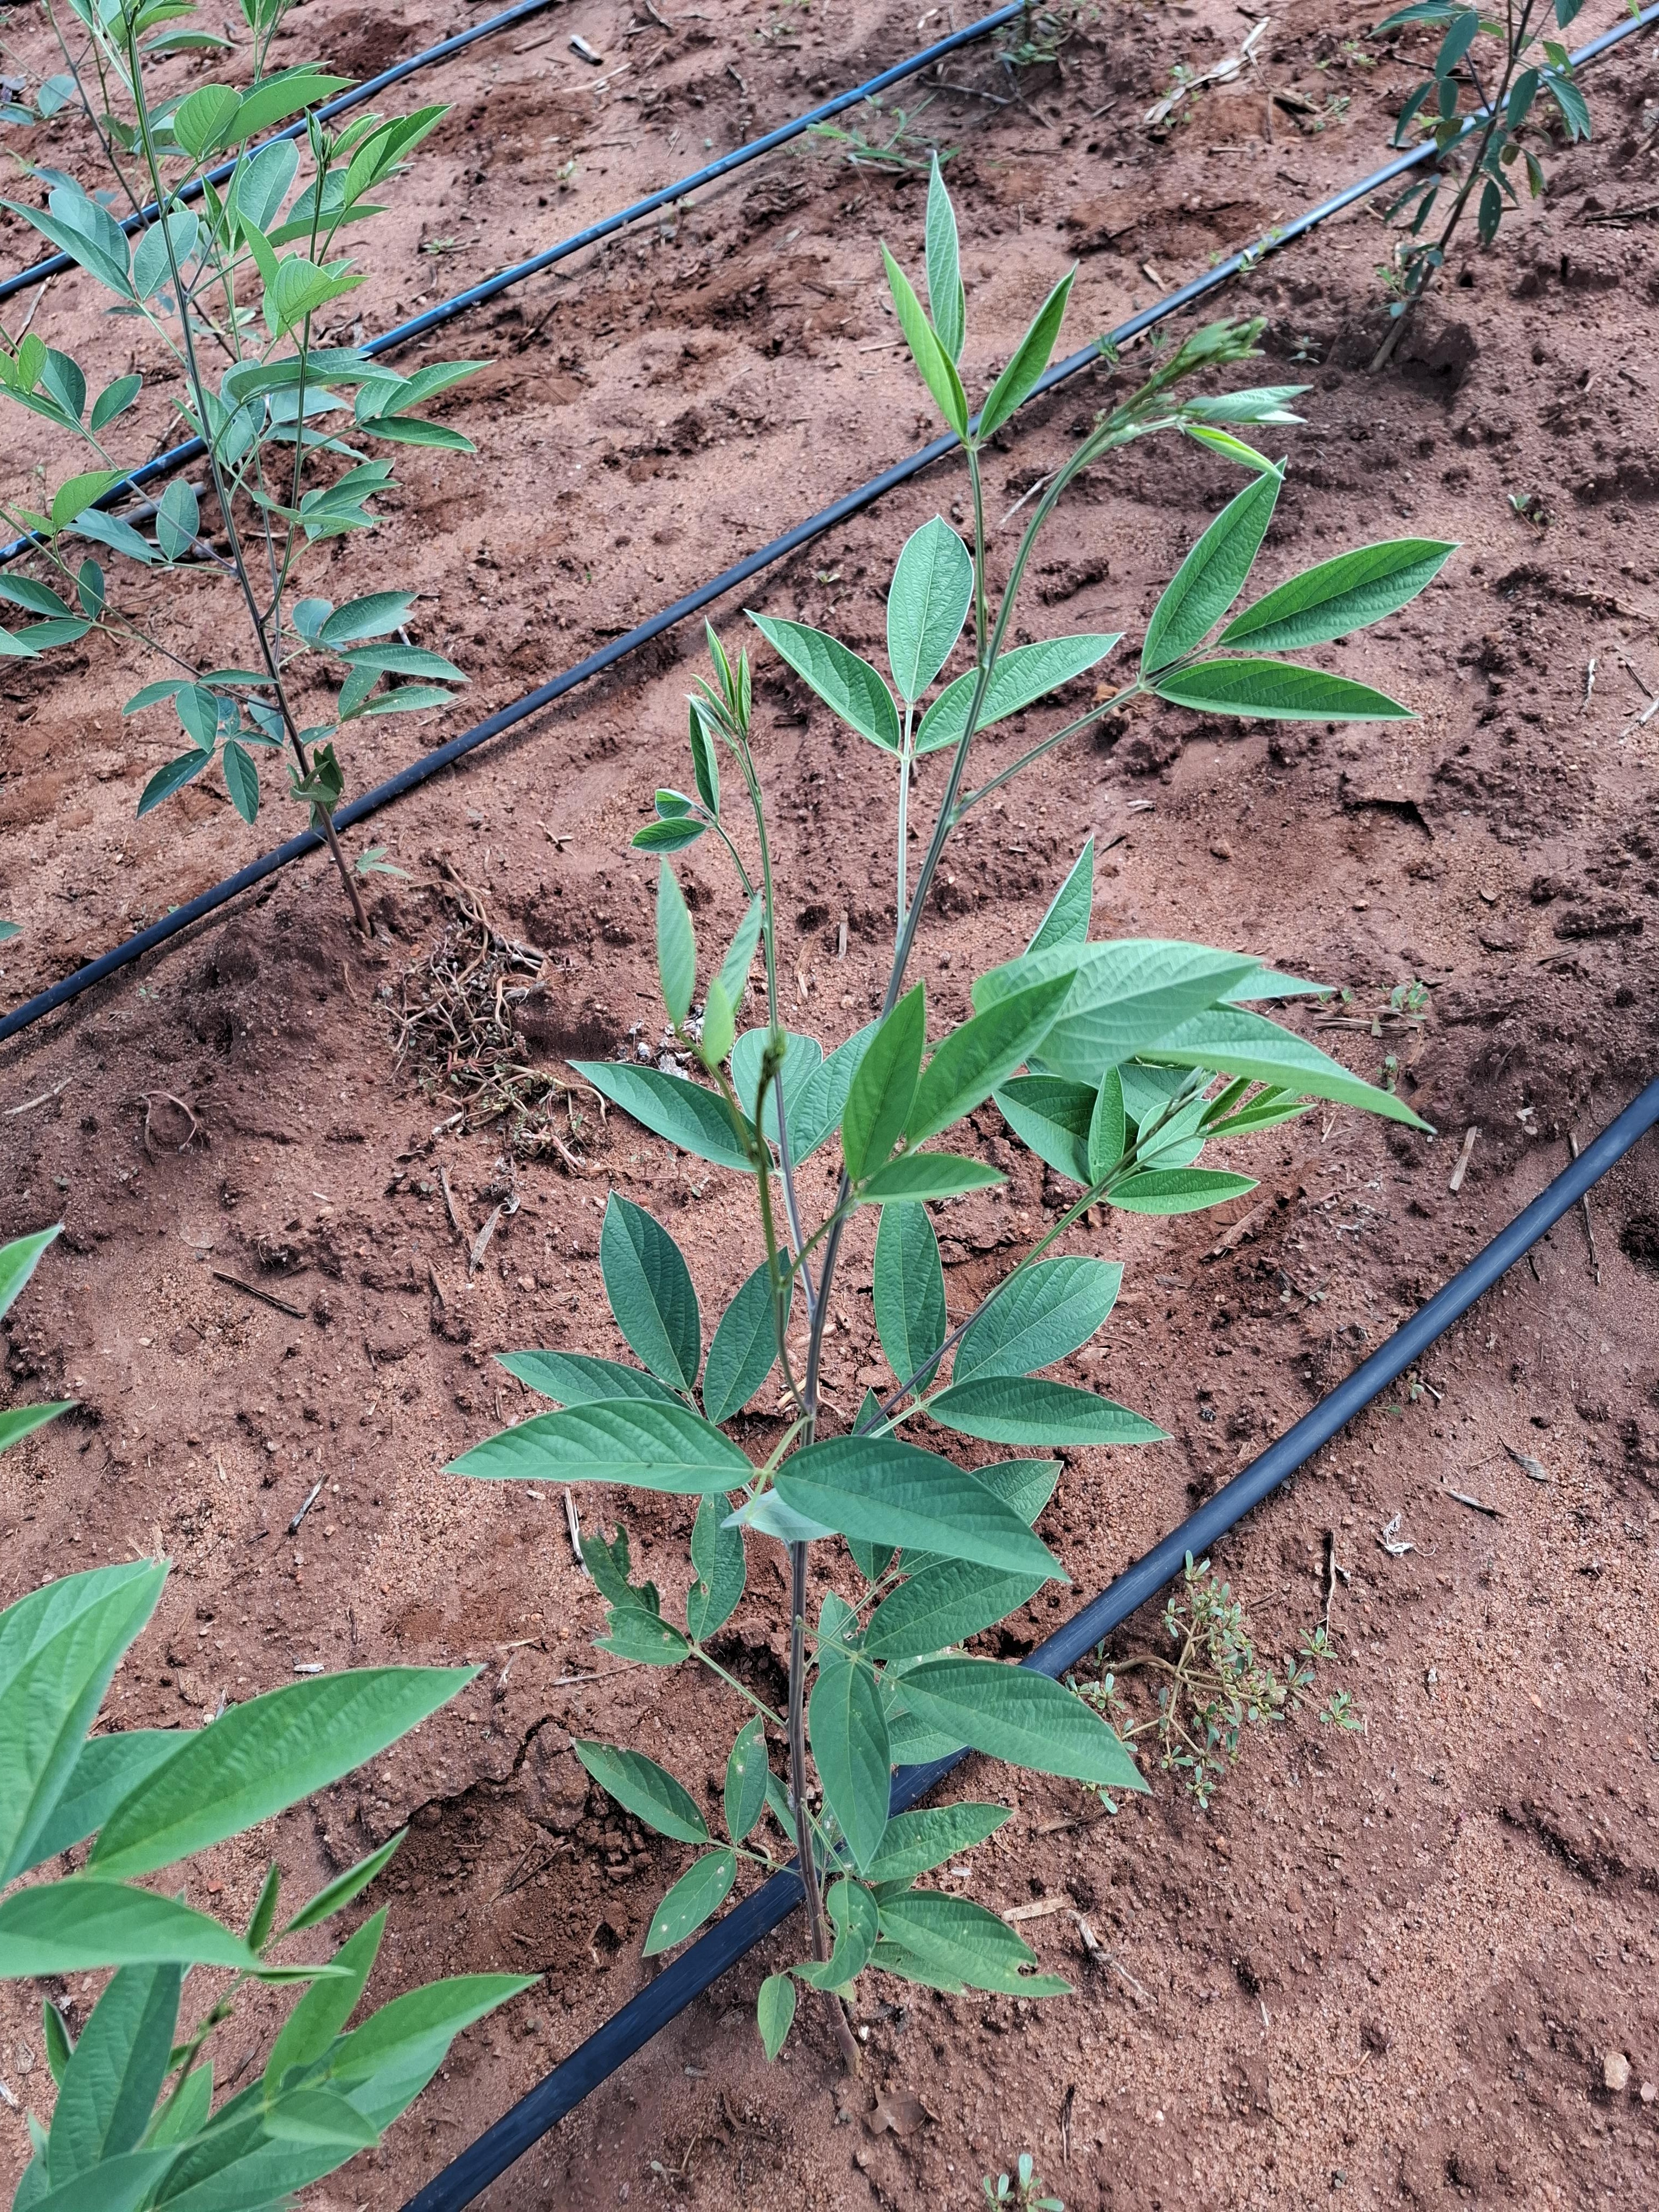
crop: pigeonpea
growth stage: vegetative
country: Kenya
